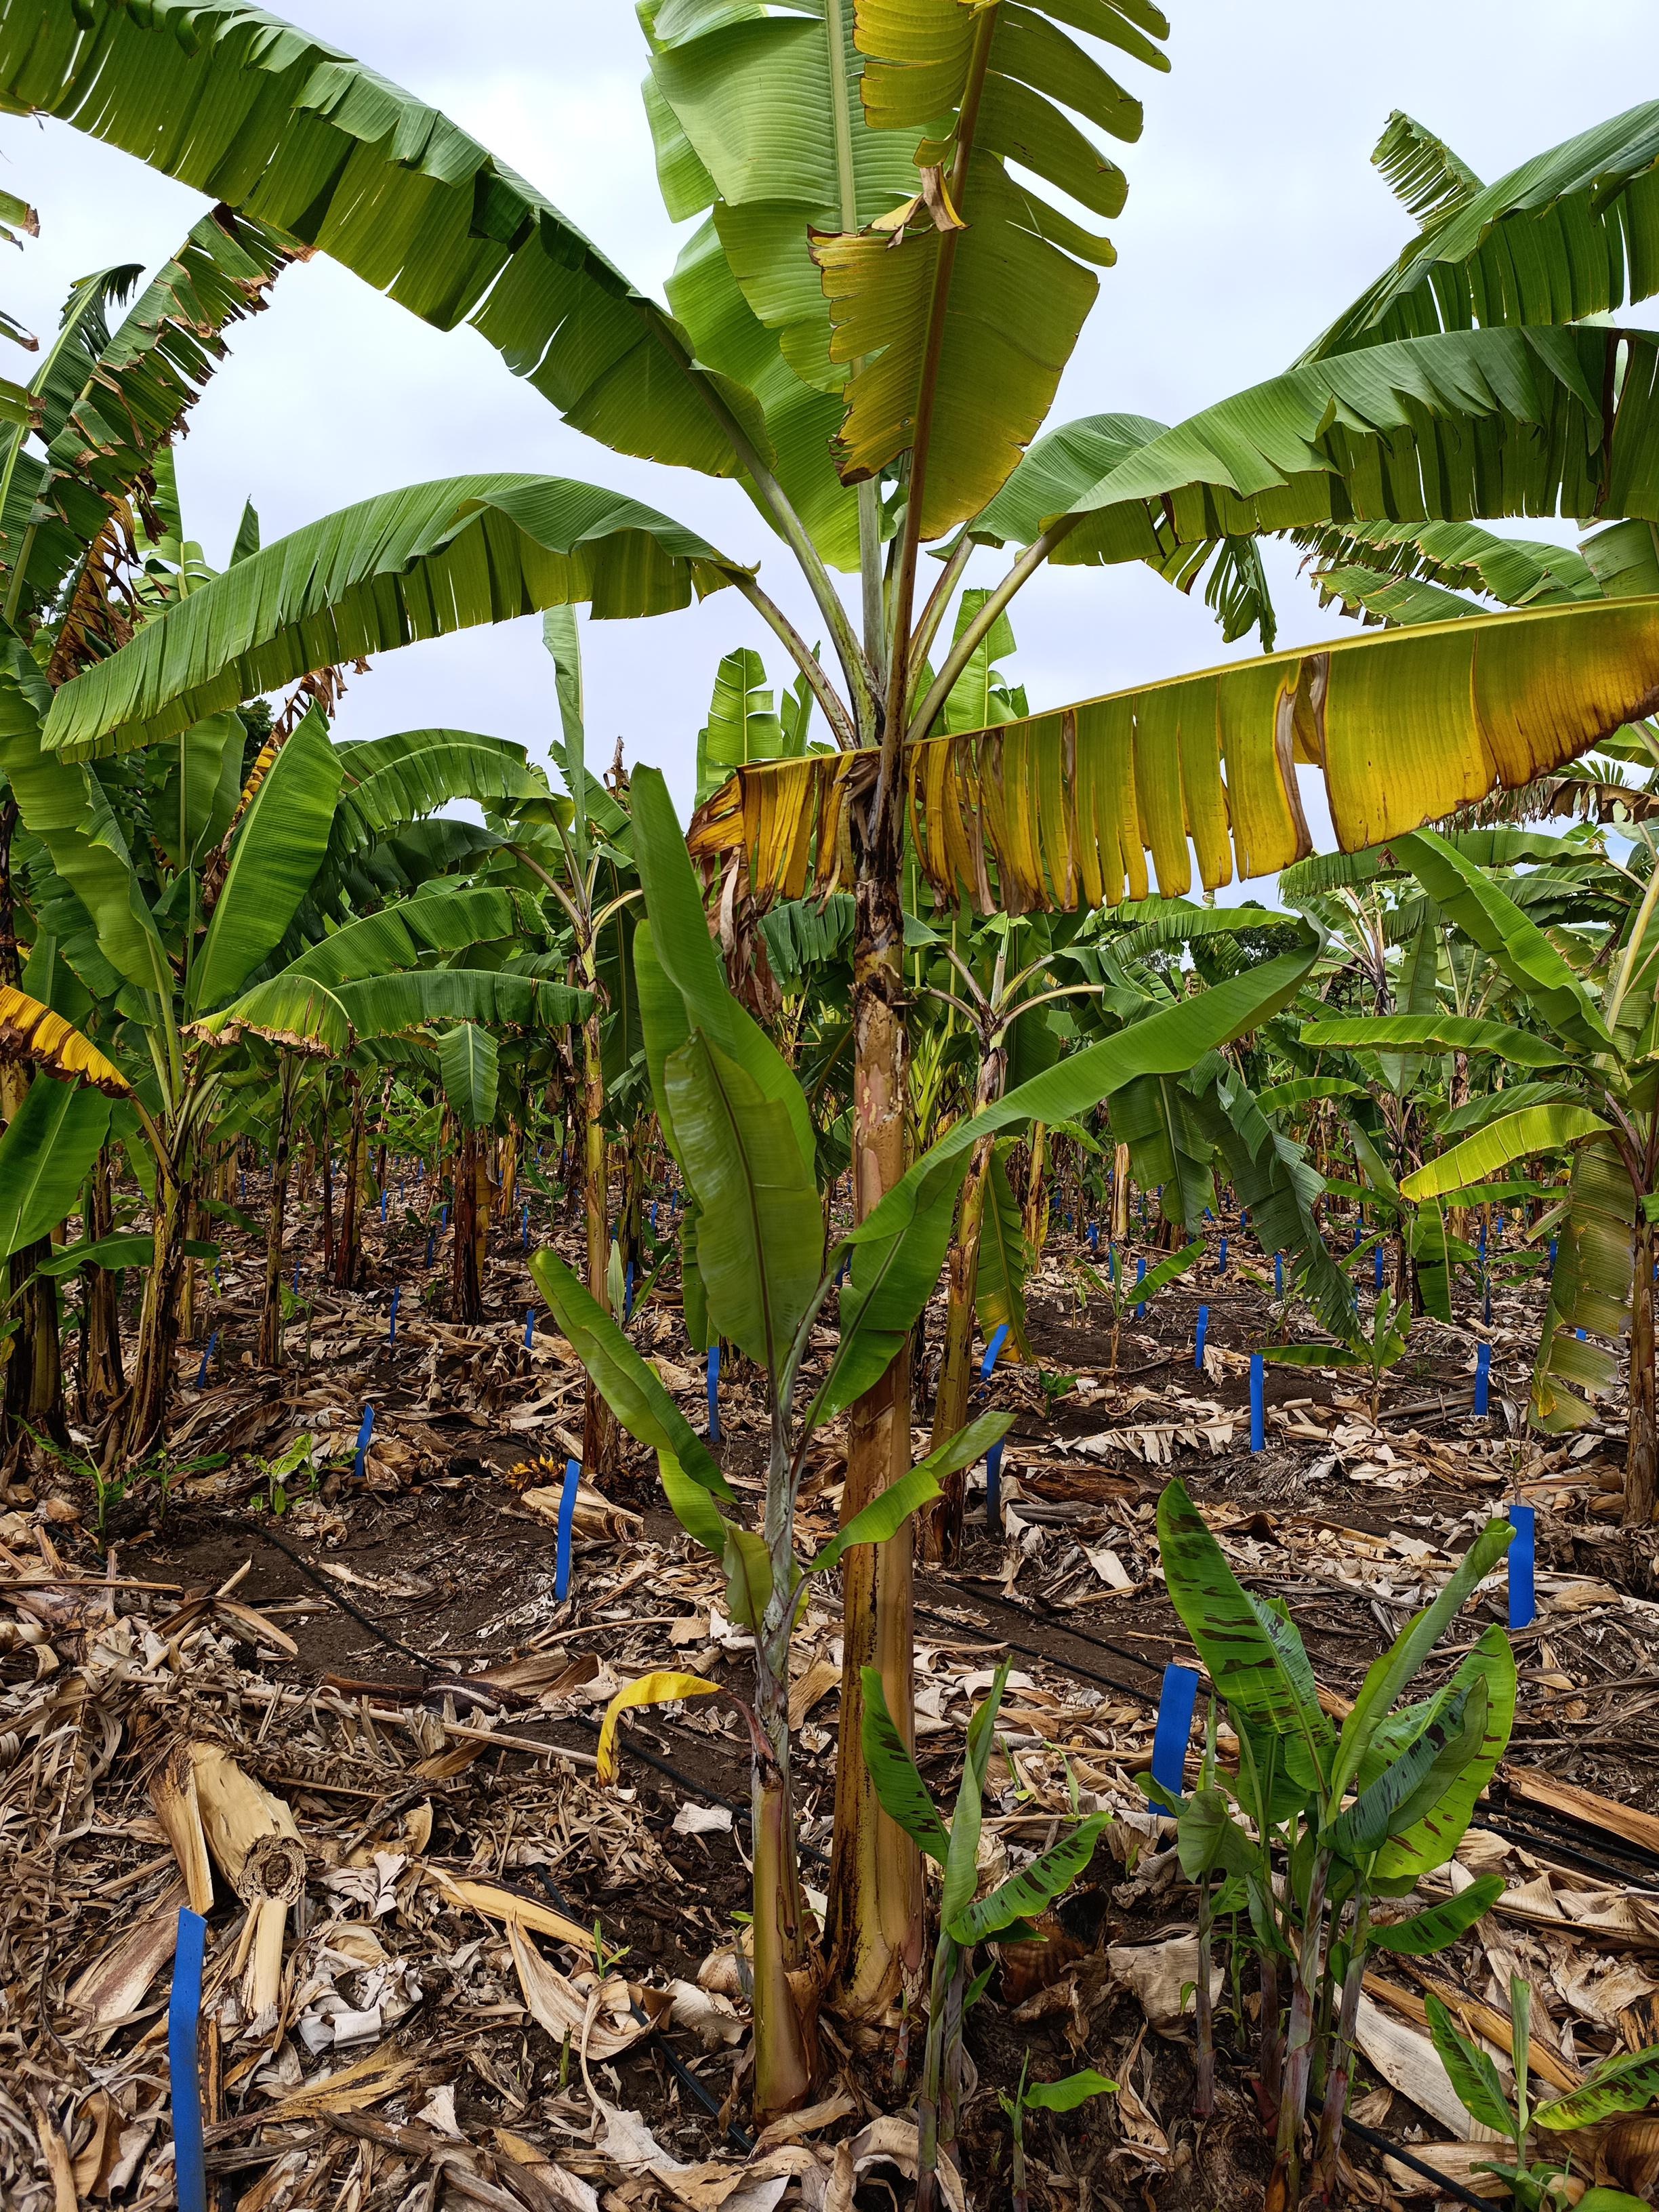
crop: banana
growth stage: vegetative
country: Tanzania
